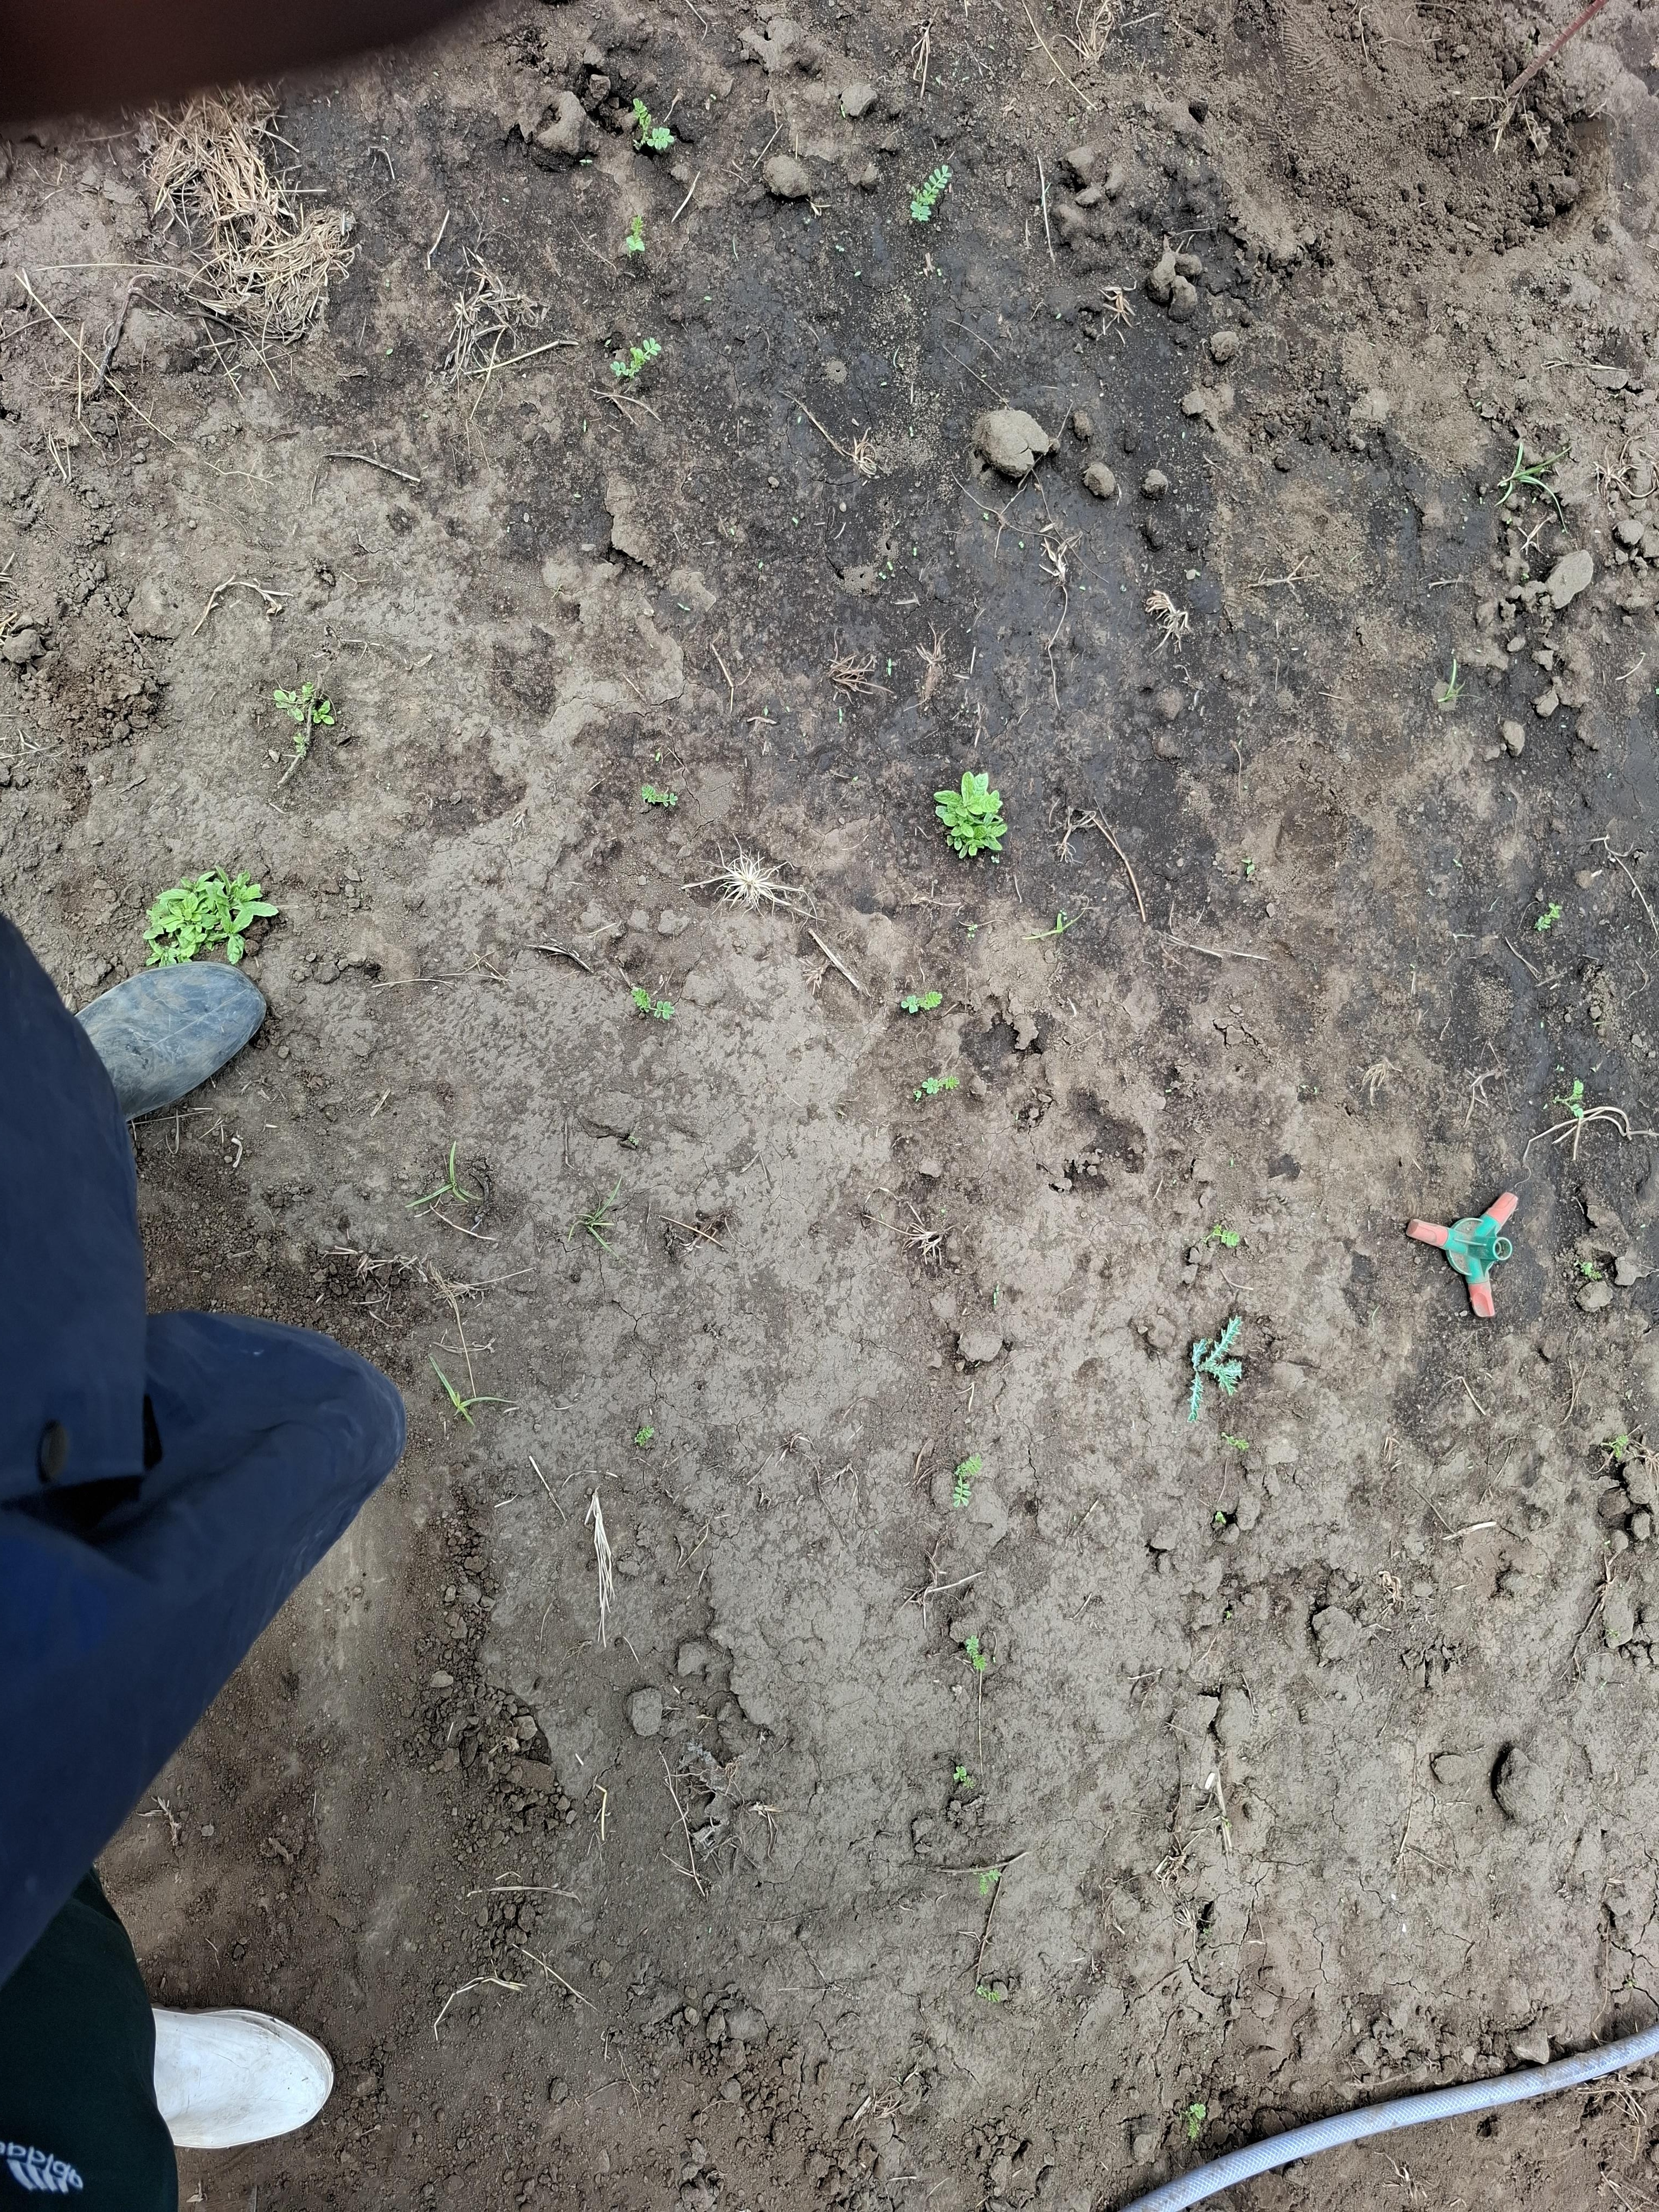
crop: chickpea
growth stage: emergence
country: Tanzania
